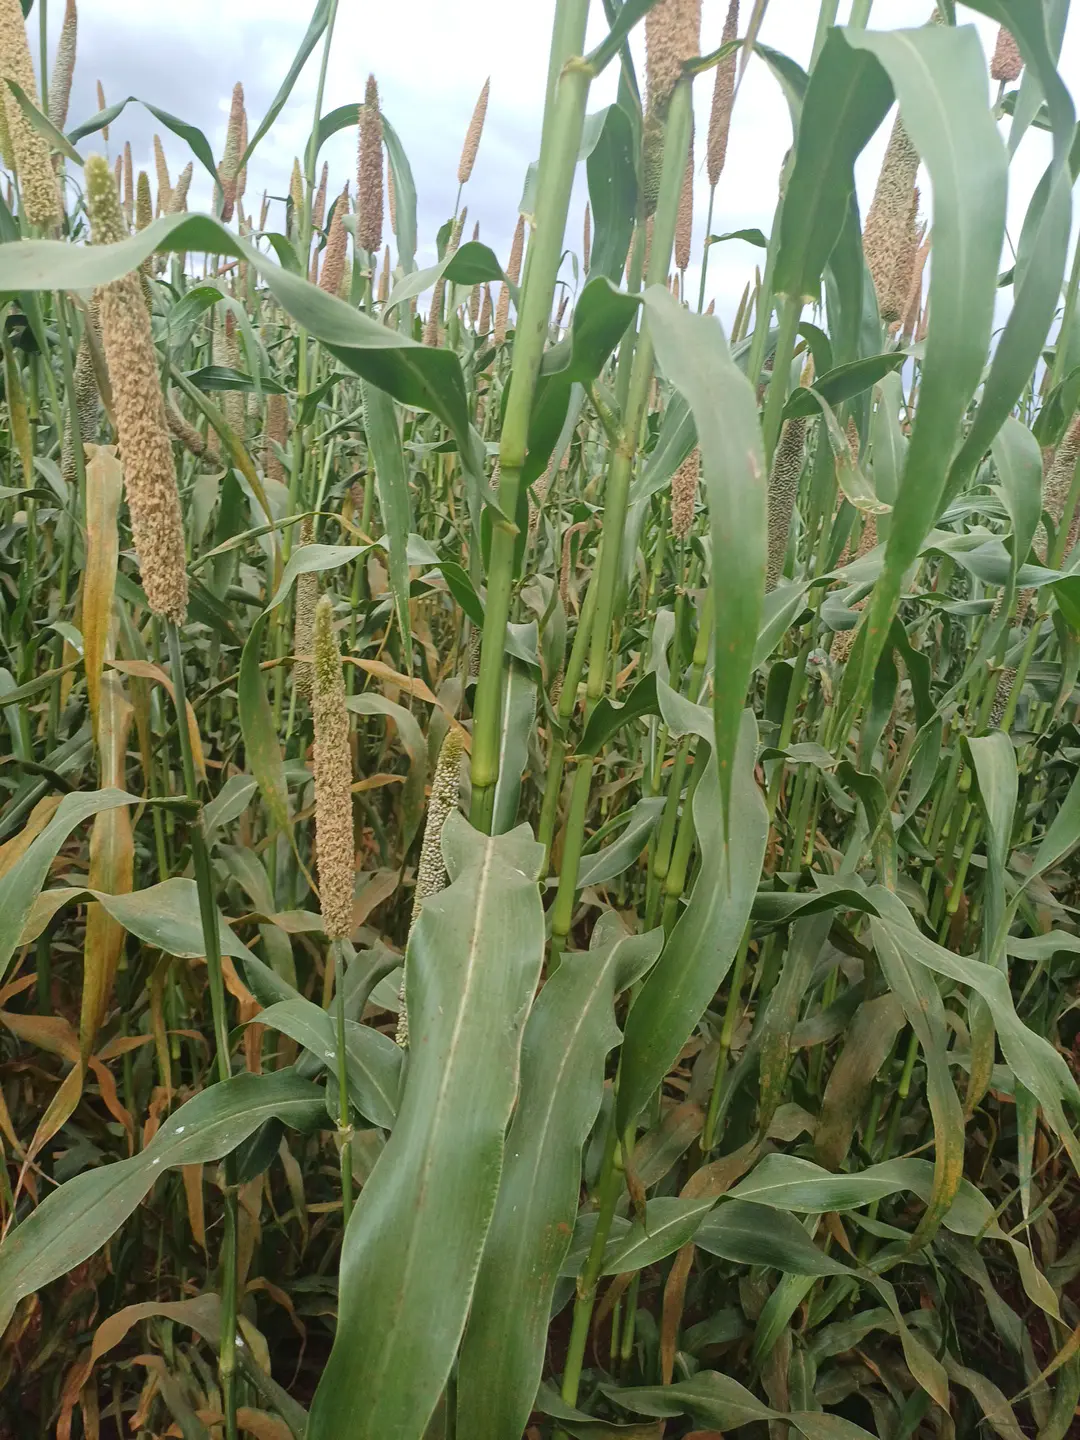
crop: pearl millet
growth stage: flowering
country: Kenya
